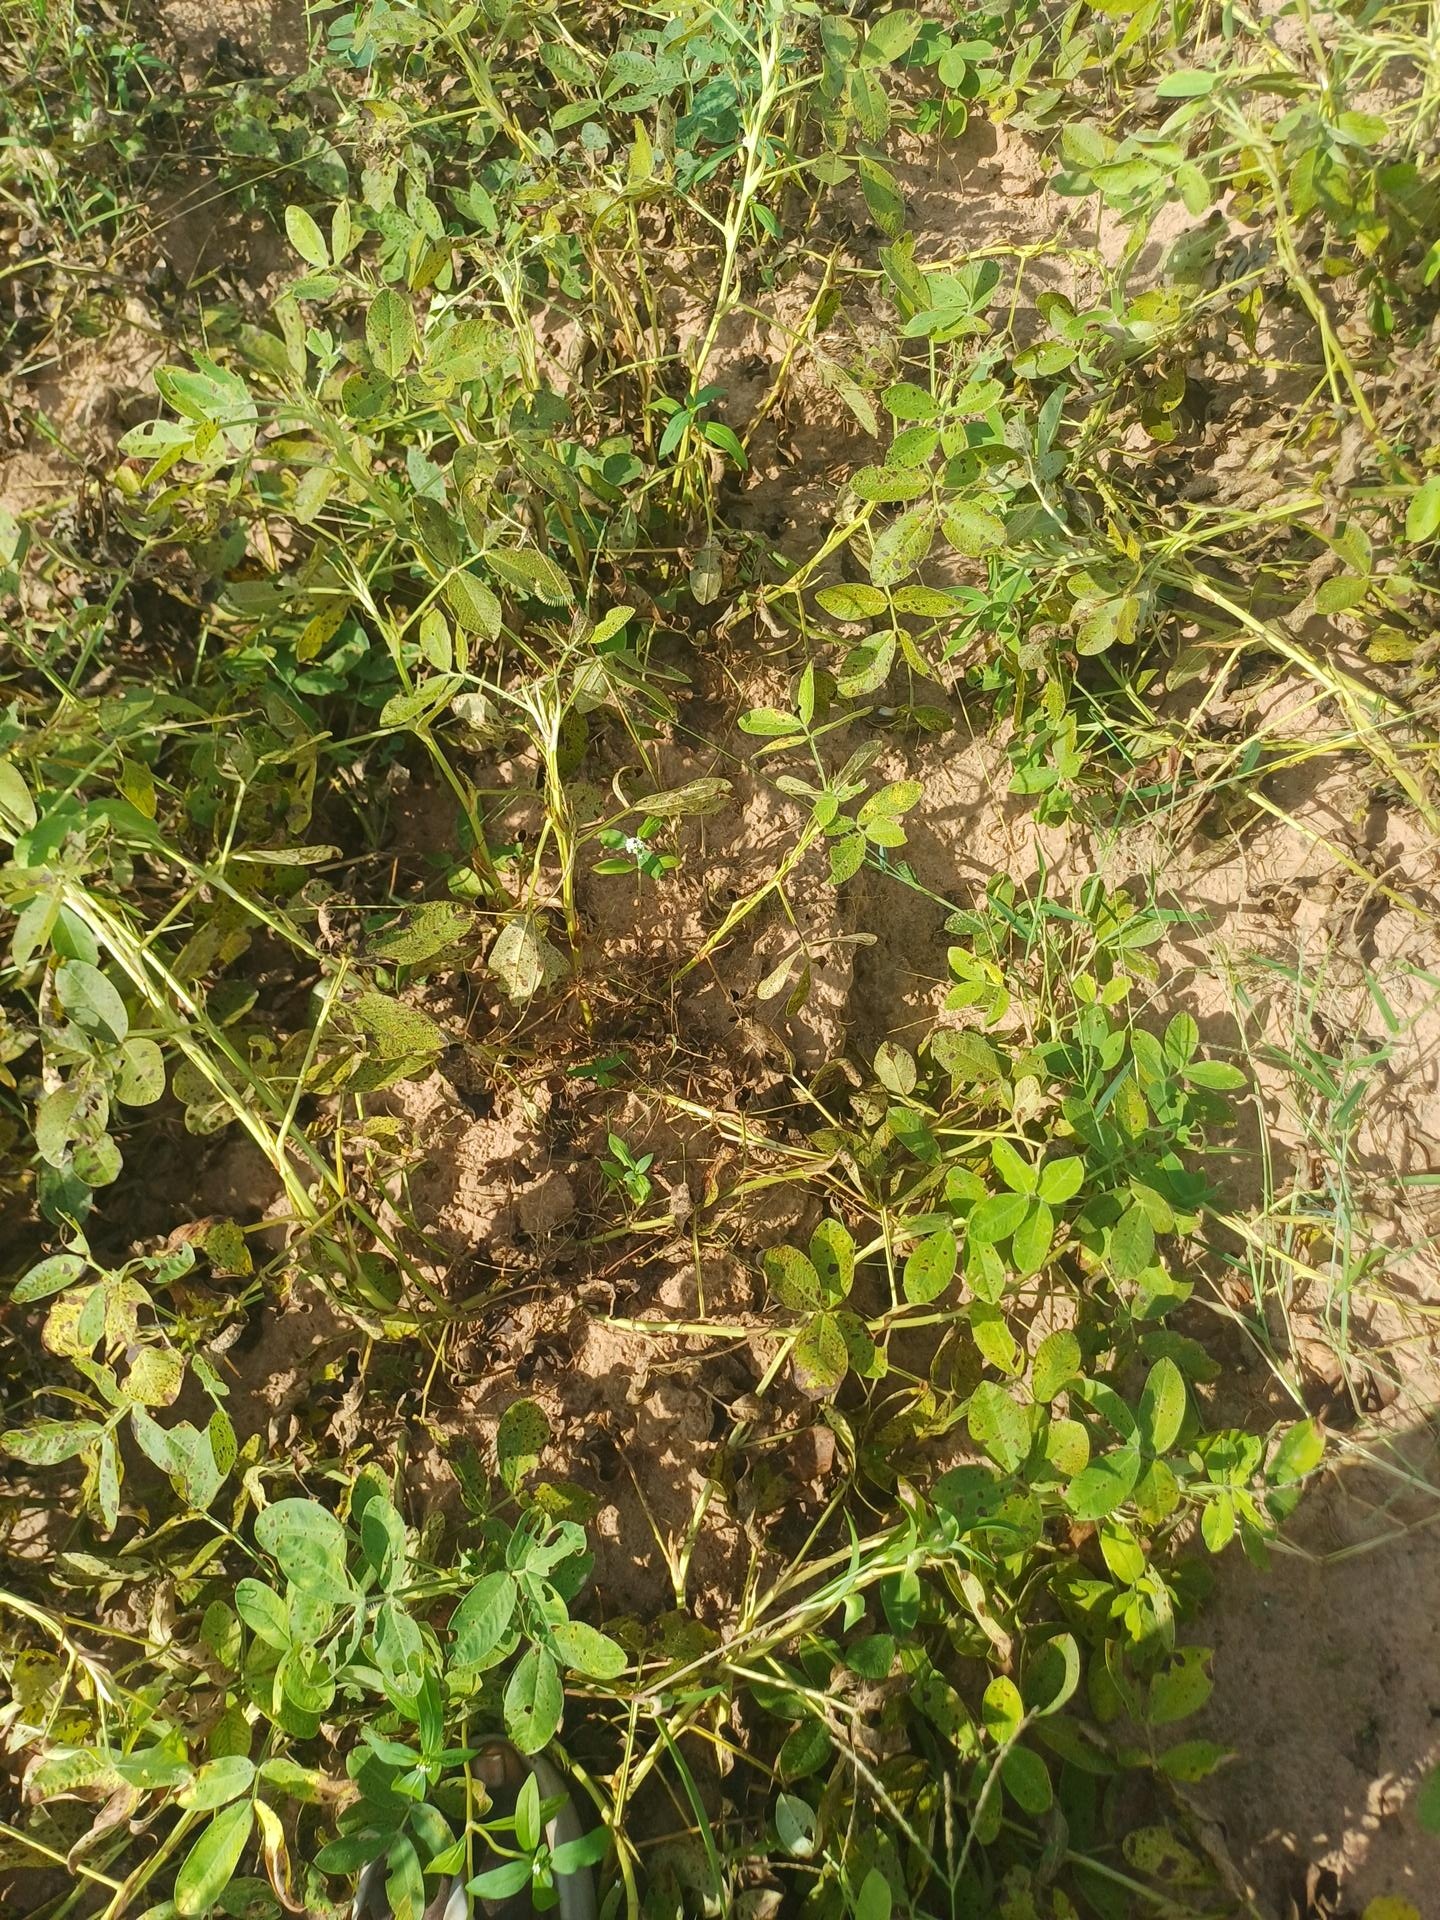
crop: groundnut
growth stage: flowering
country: Senegal
